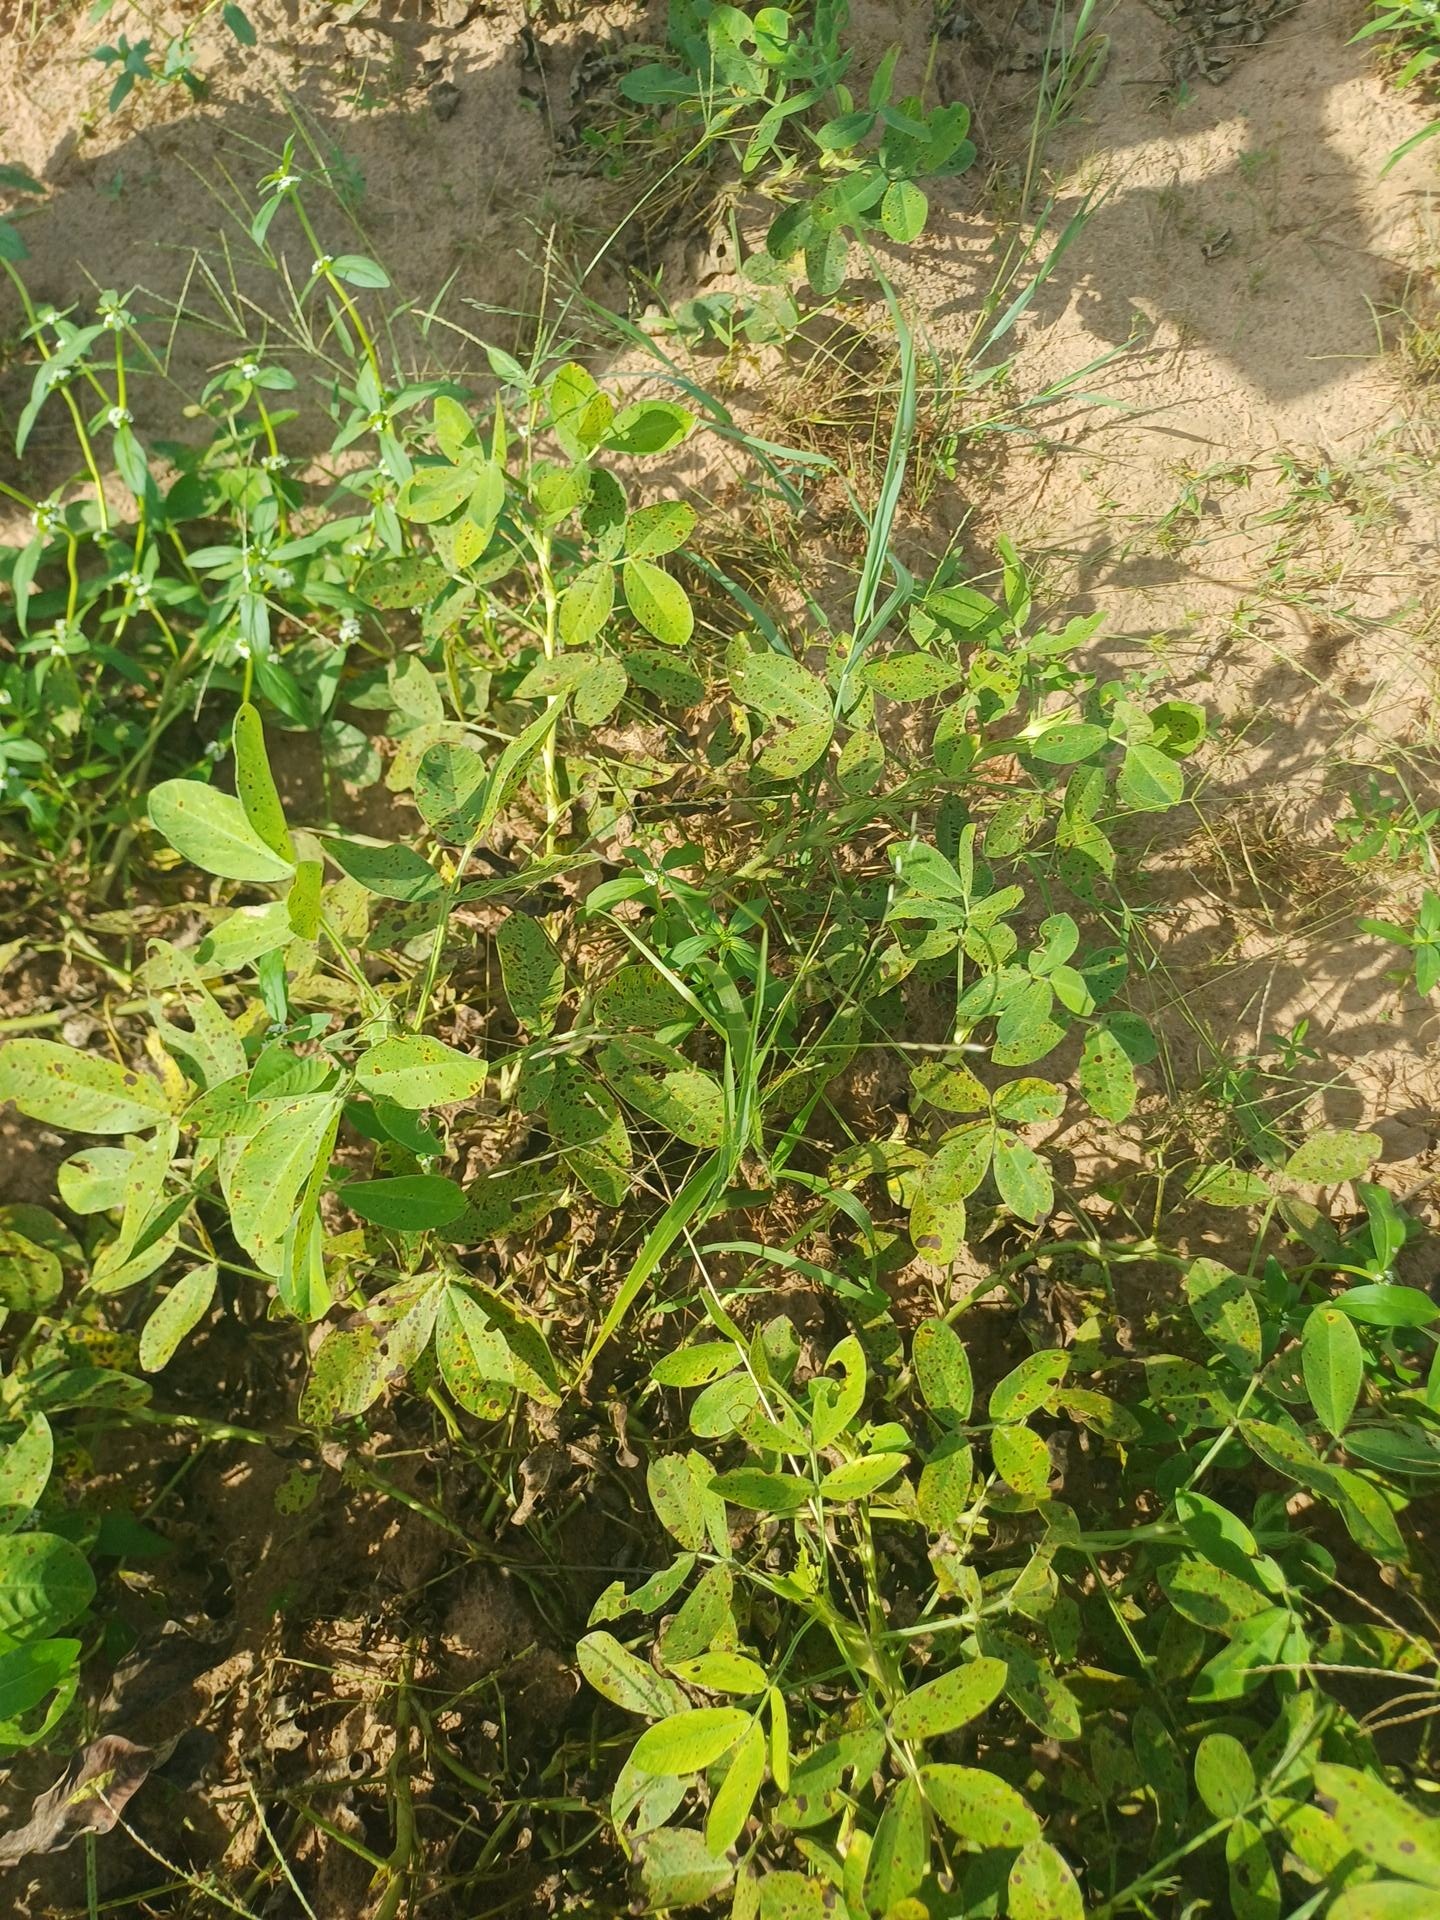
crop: groundnut
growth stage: flowering
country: Senegal
